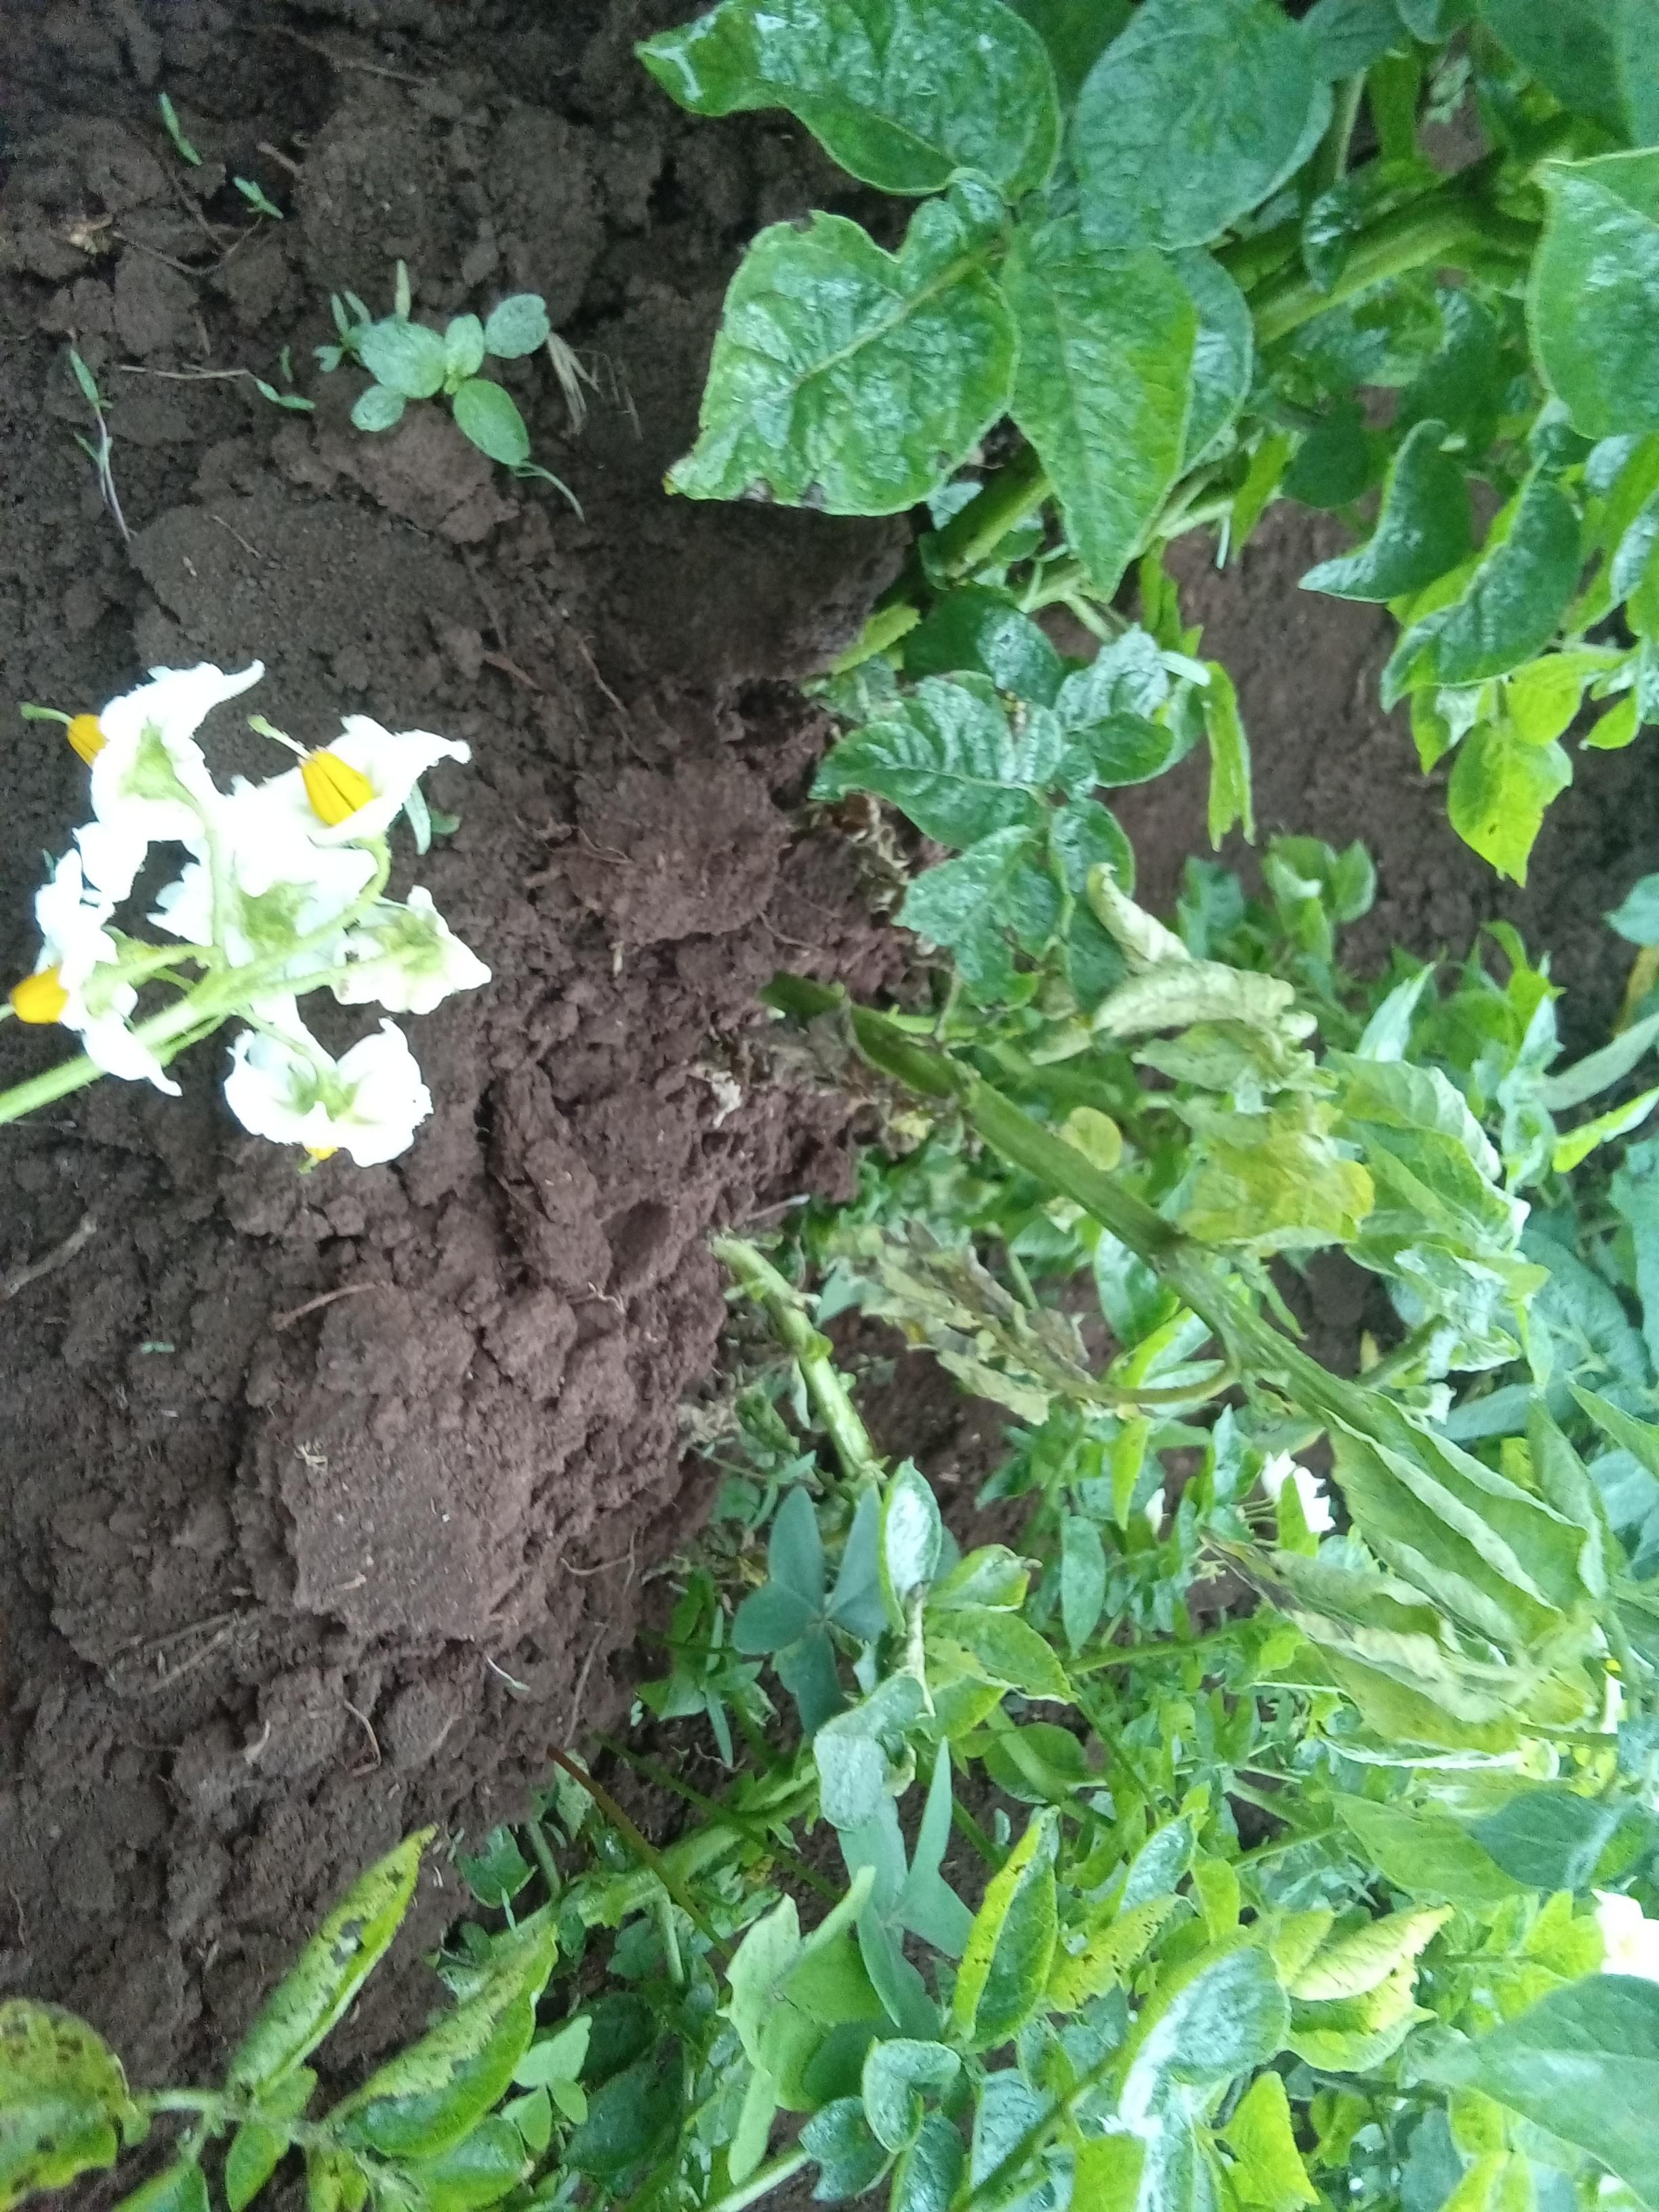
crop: potato
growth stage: flowering
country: Kenya
